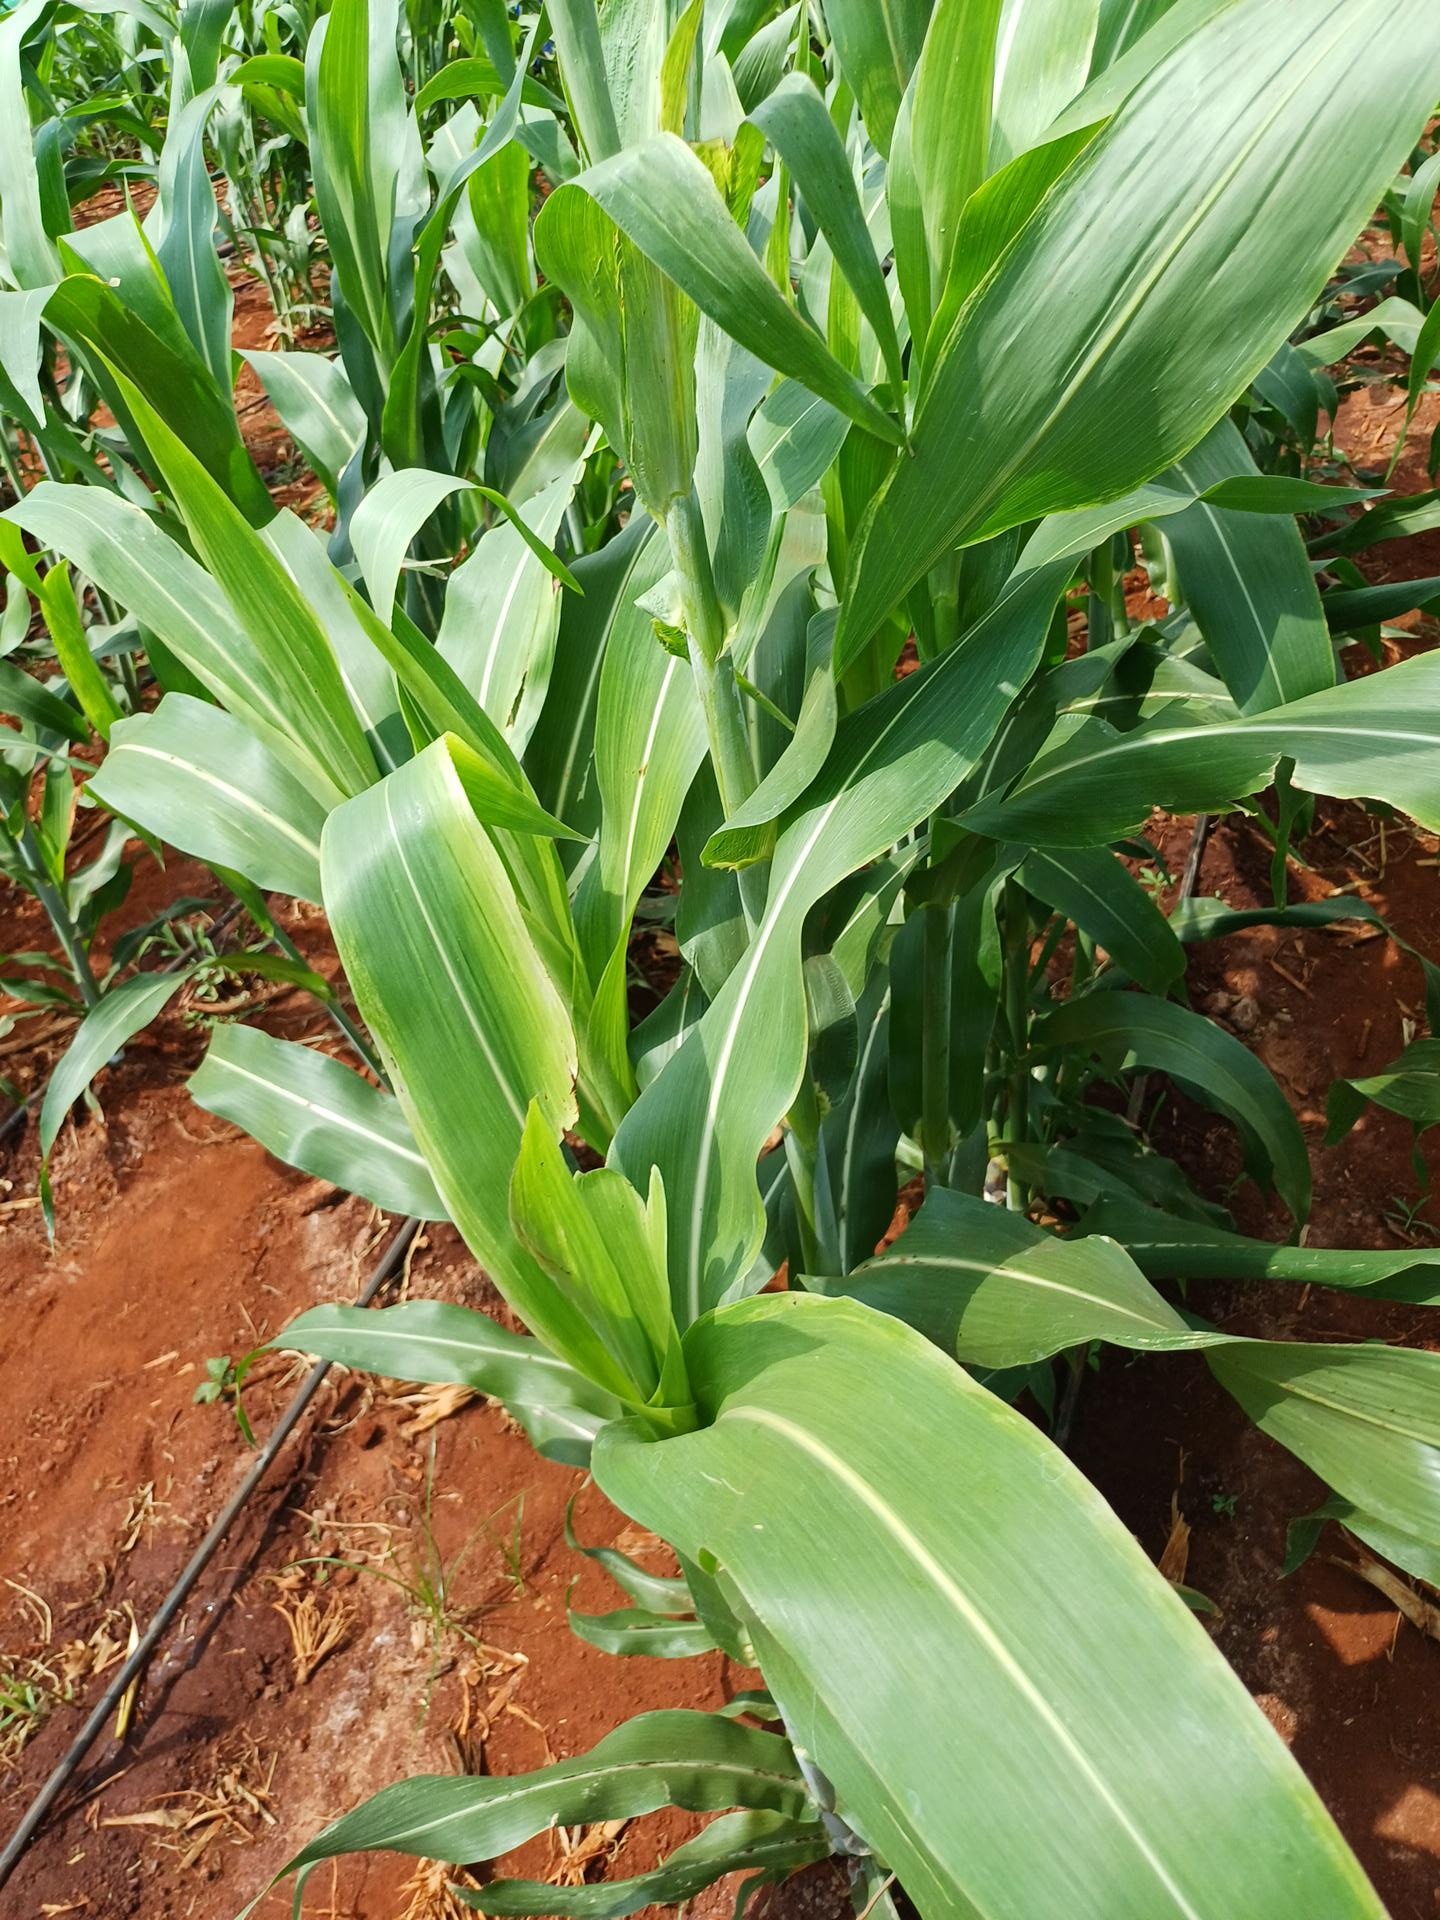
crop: sorghum
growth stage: vegetative
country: Kenya
